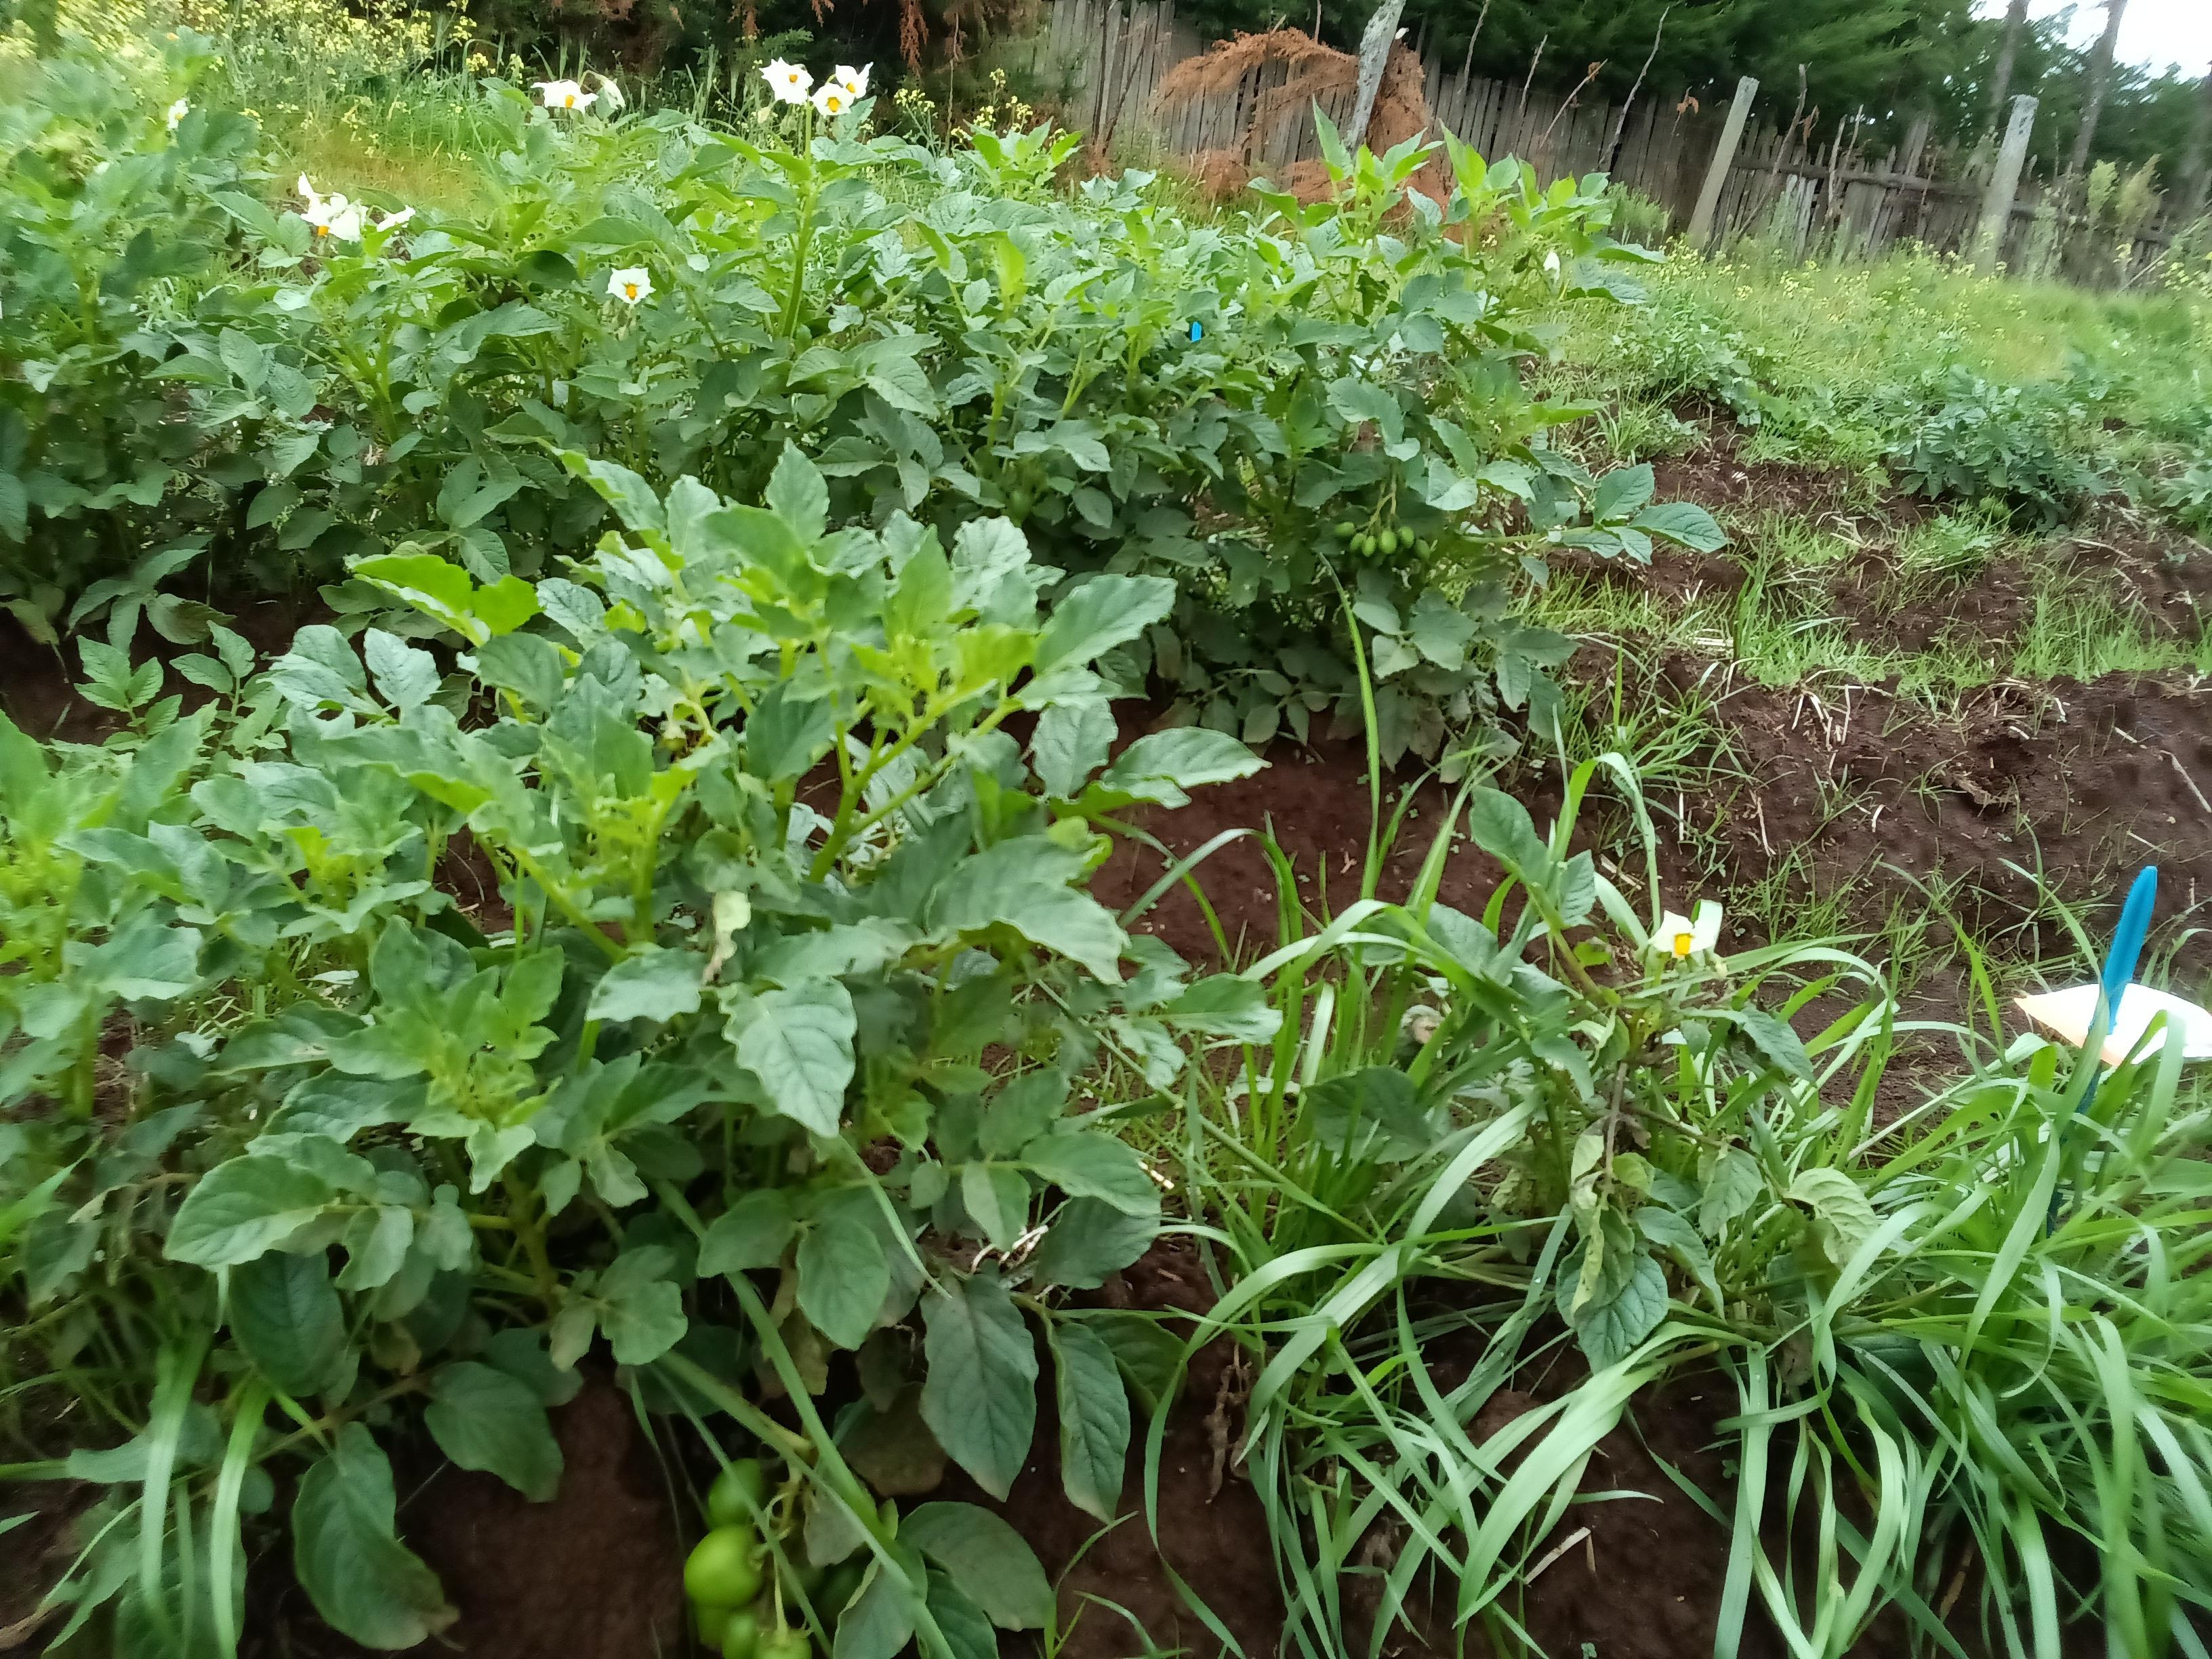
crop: potato
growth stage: flowering
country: Kenya
